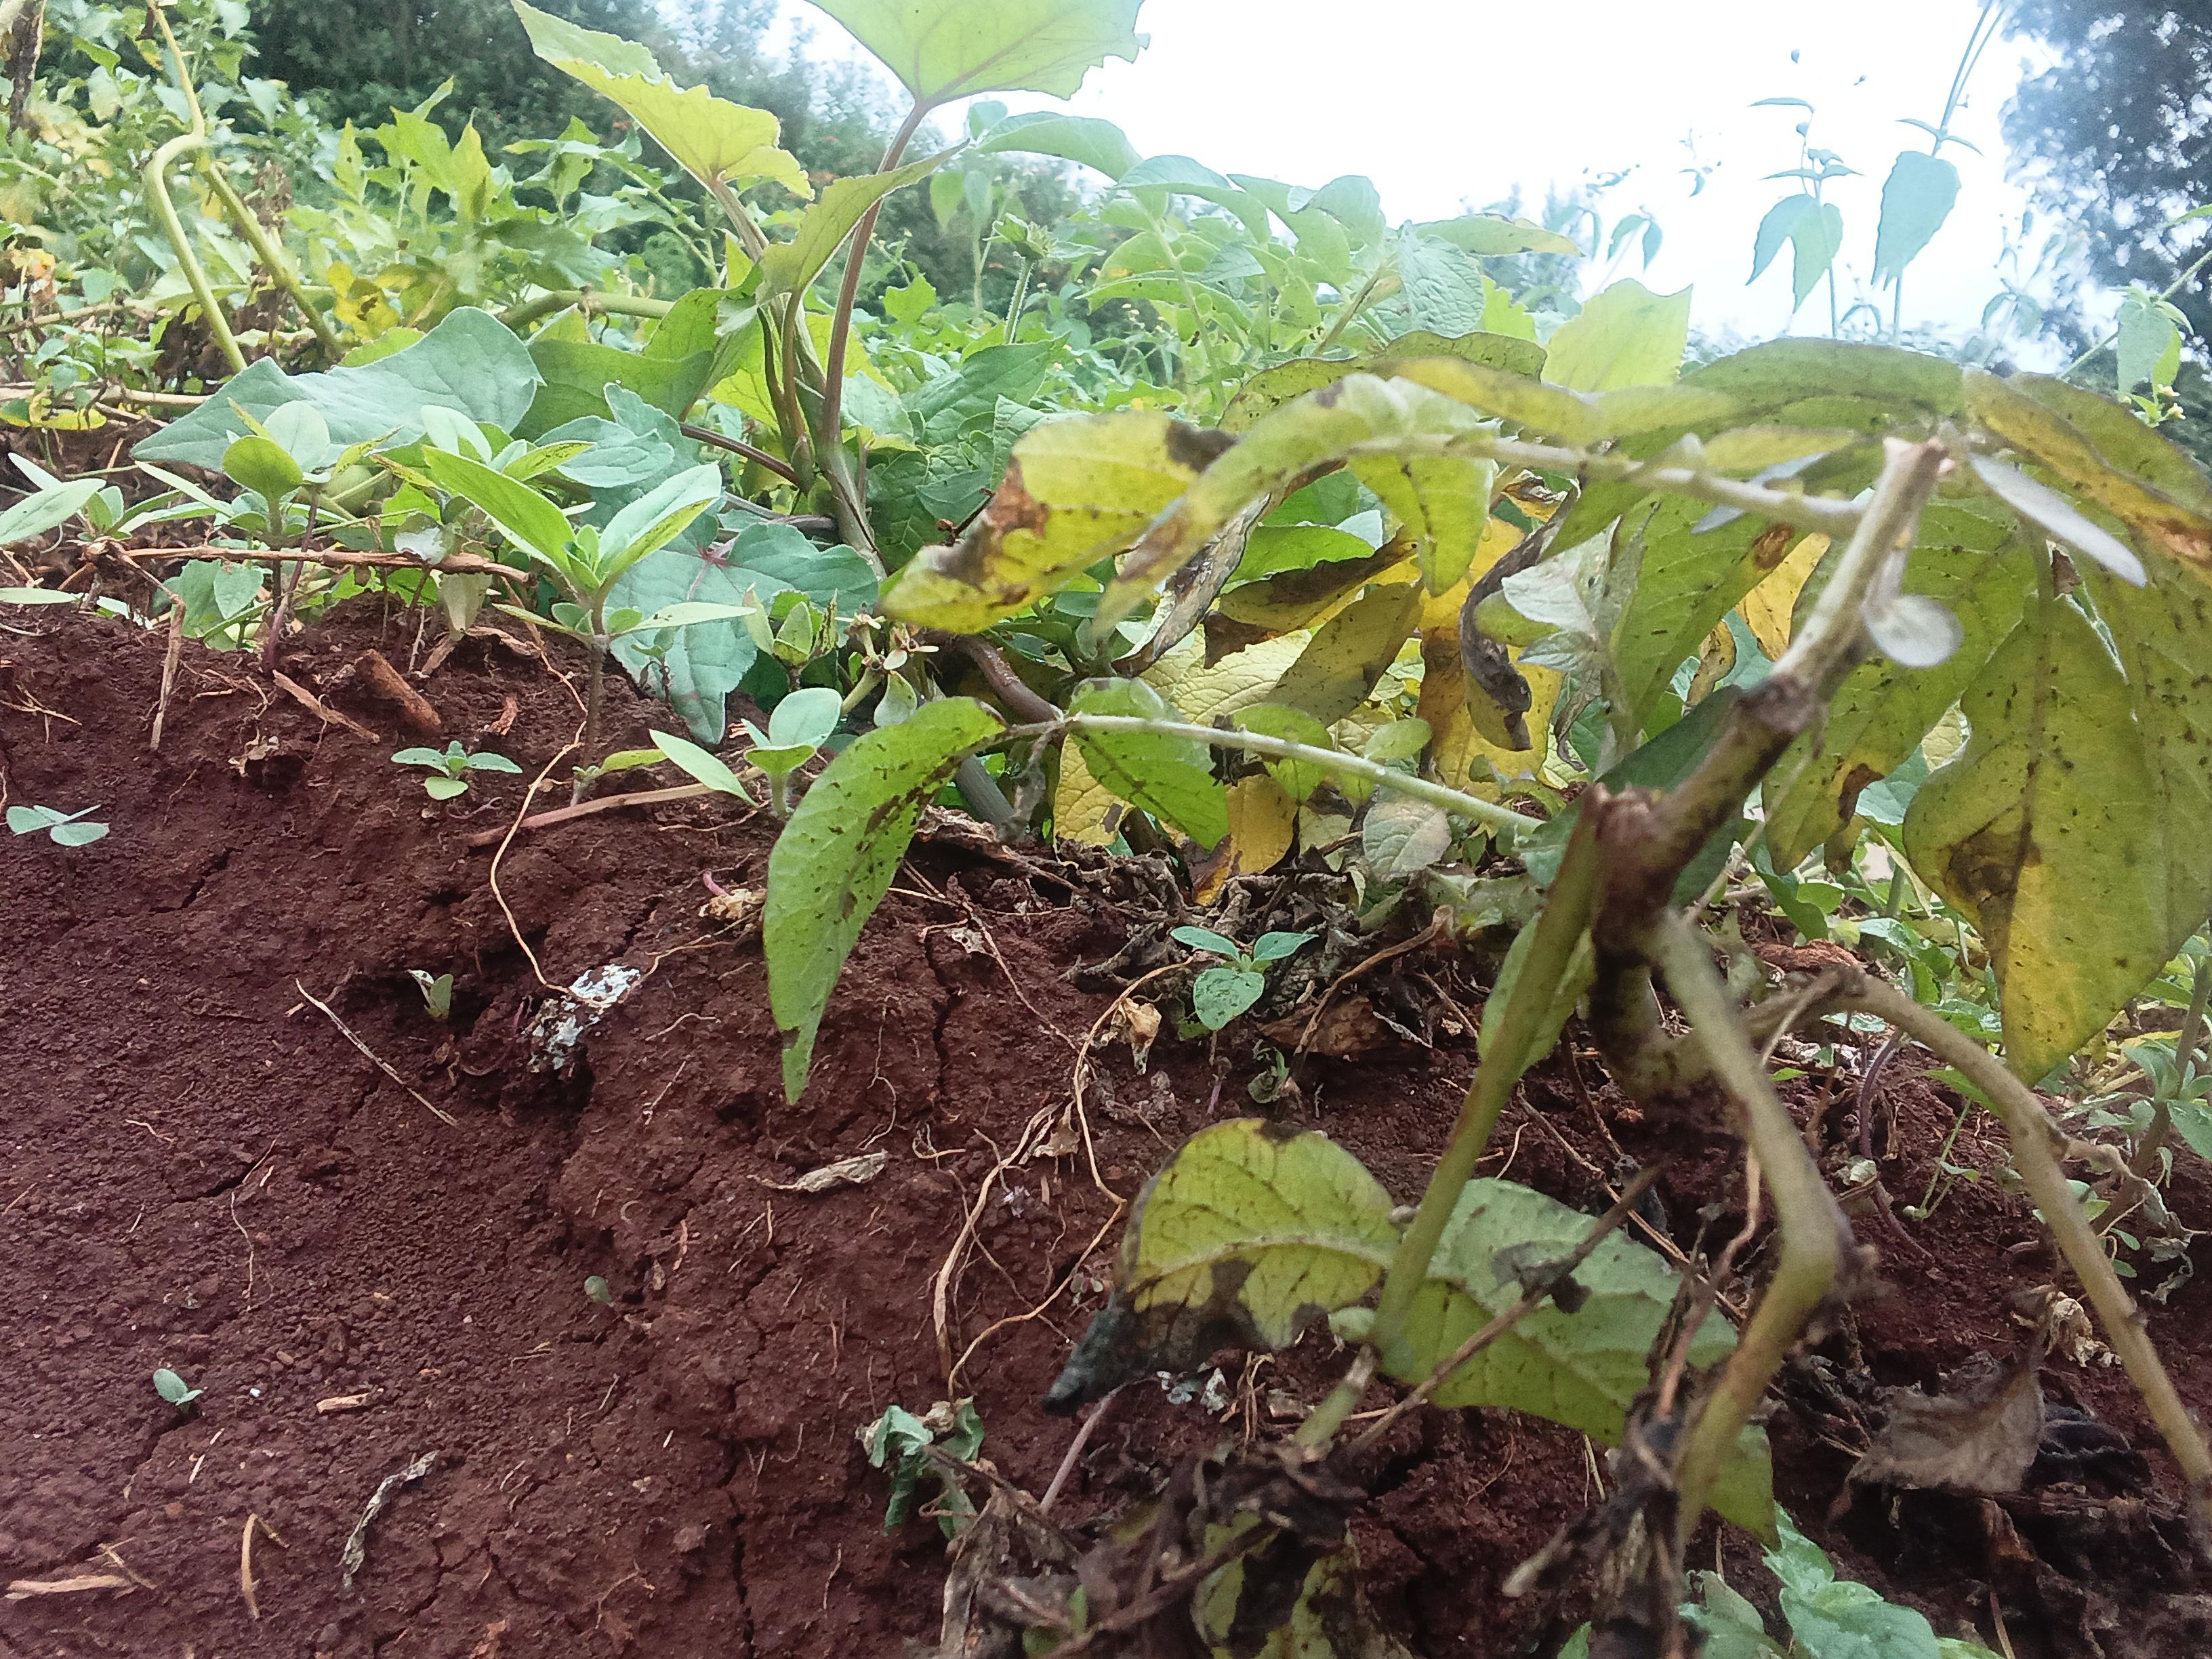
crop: potato
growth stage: harvest maturity
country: Kenya
